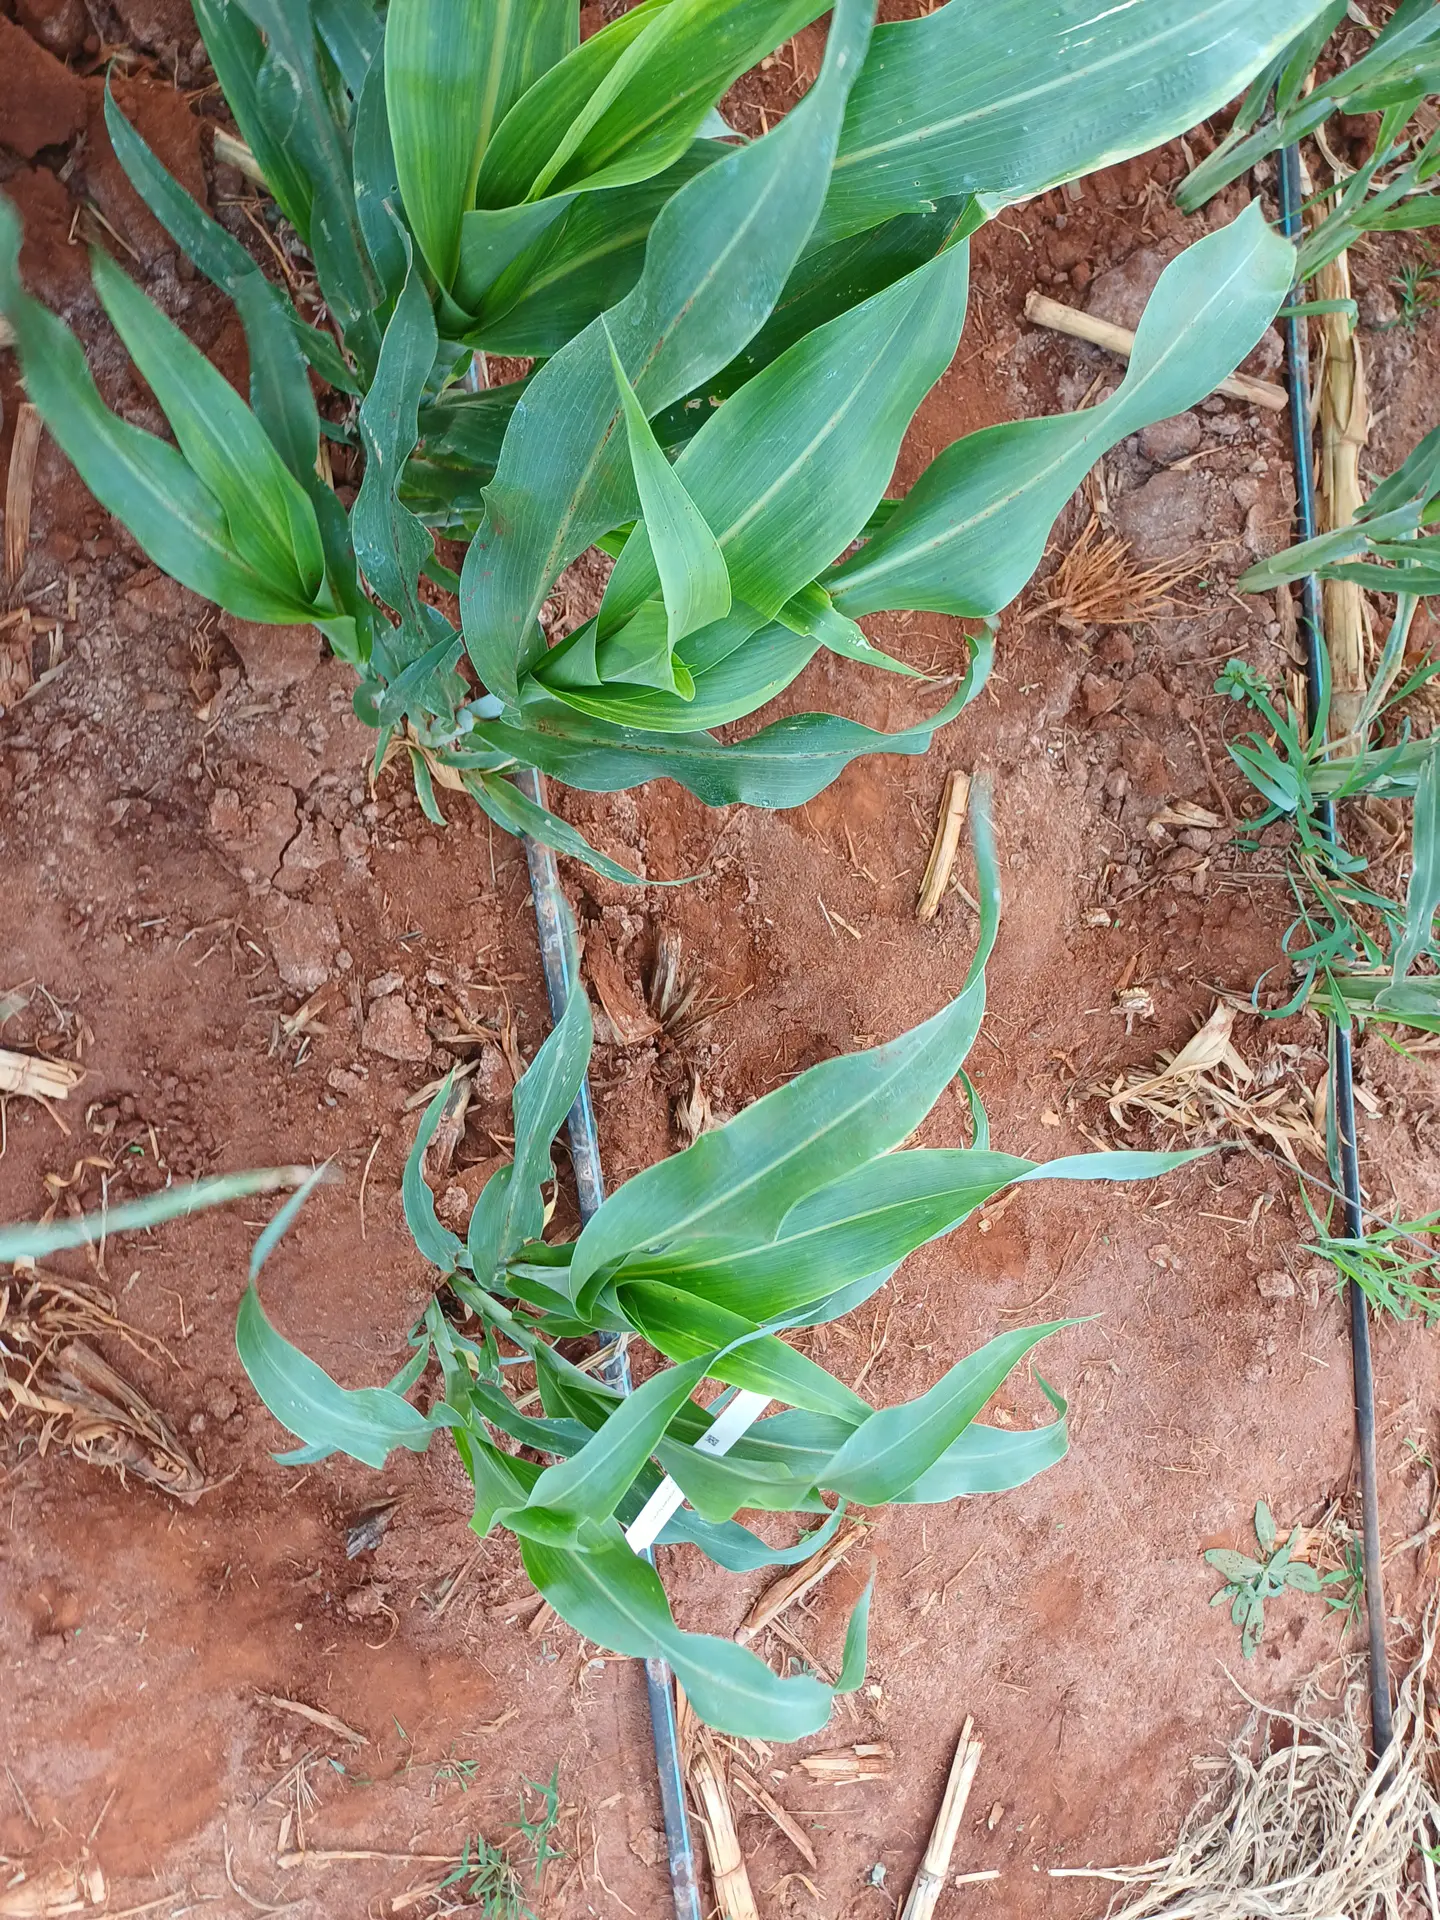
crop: sorghum
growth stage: vegetative
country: Kenya
